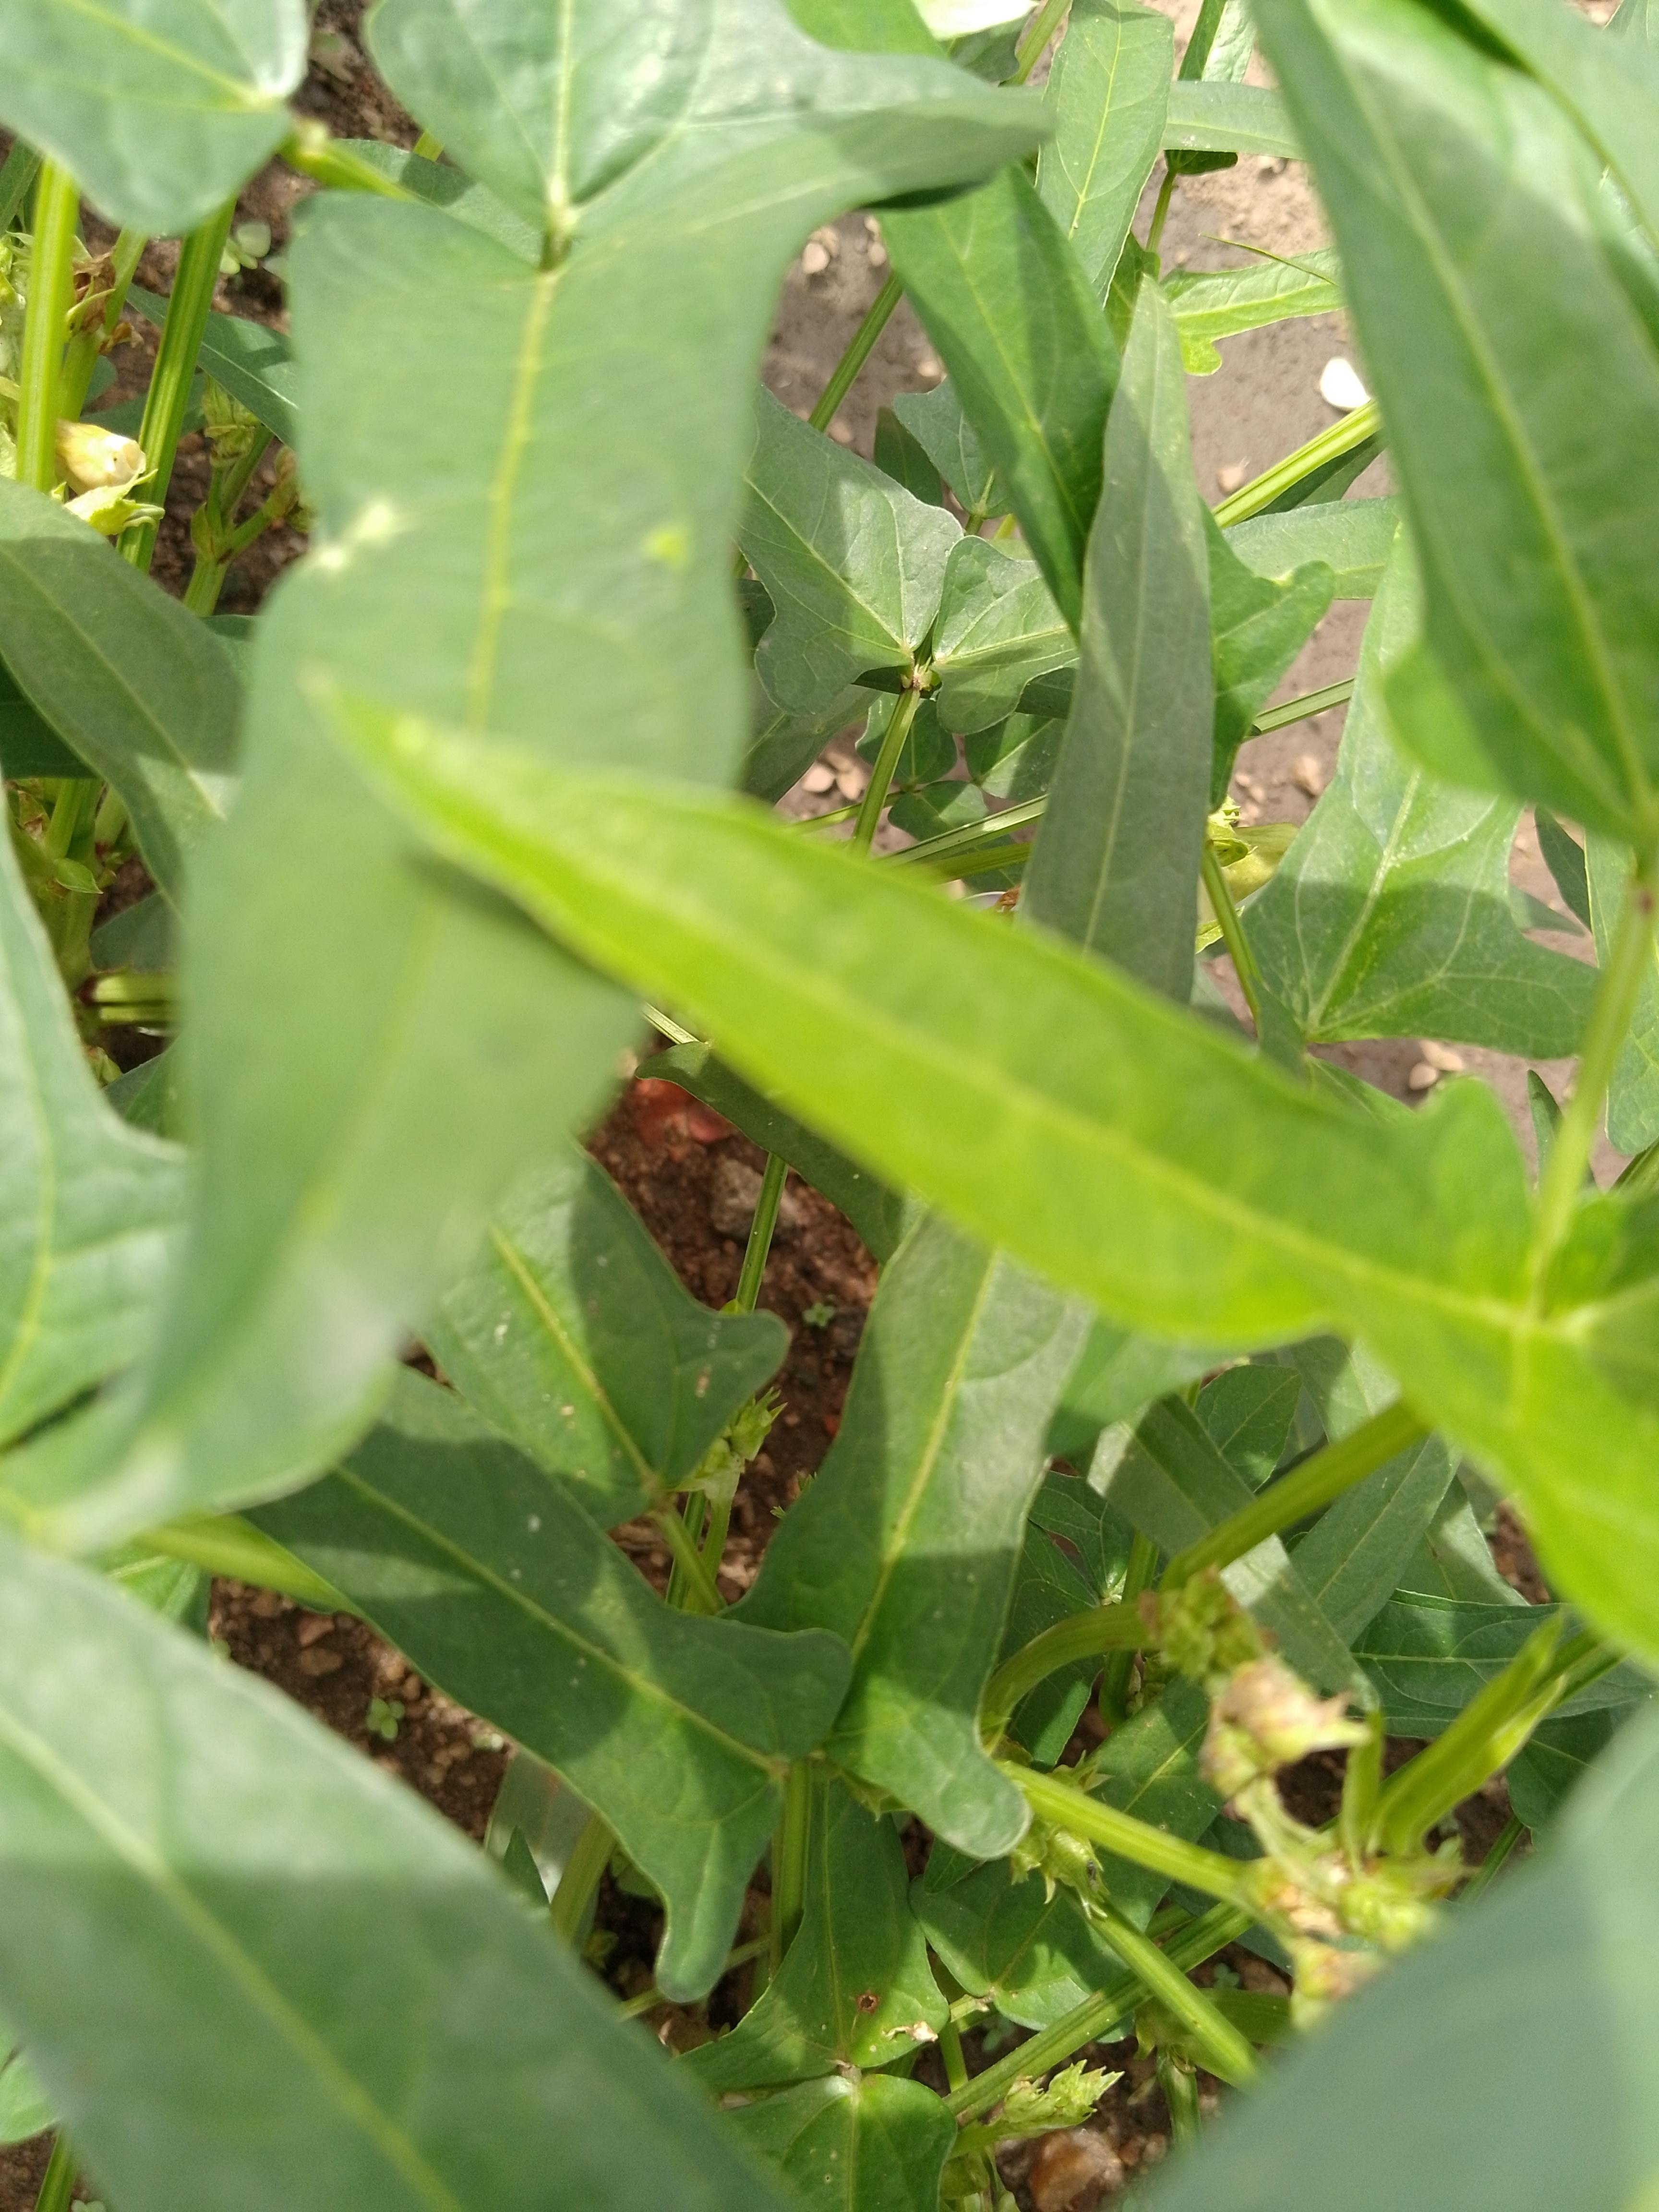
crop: cowpea
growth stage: flowering
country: Malawi
